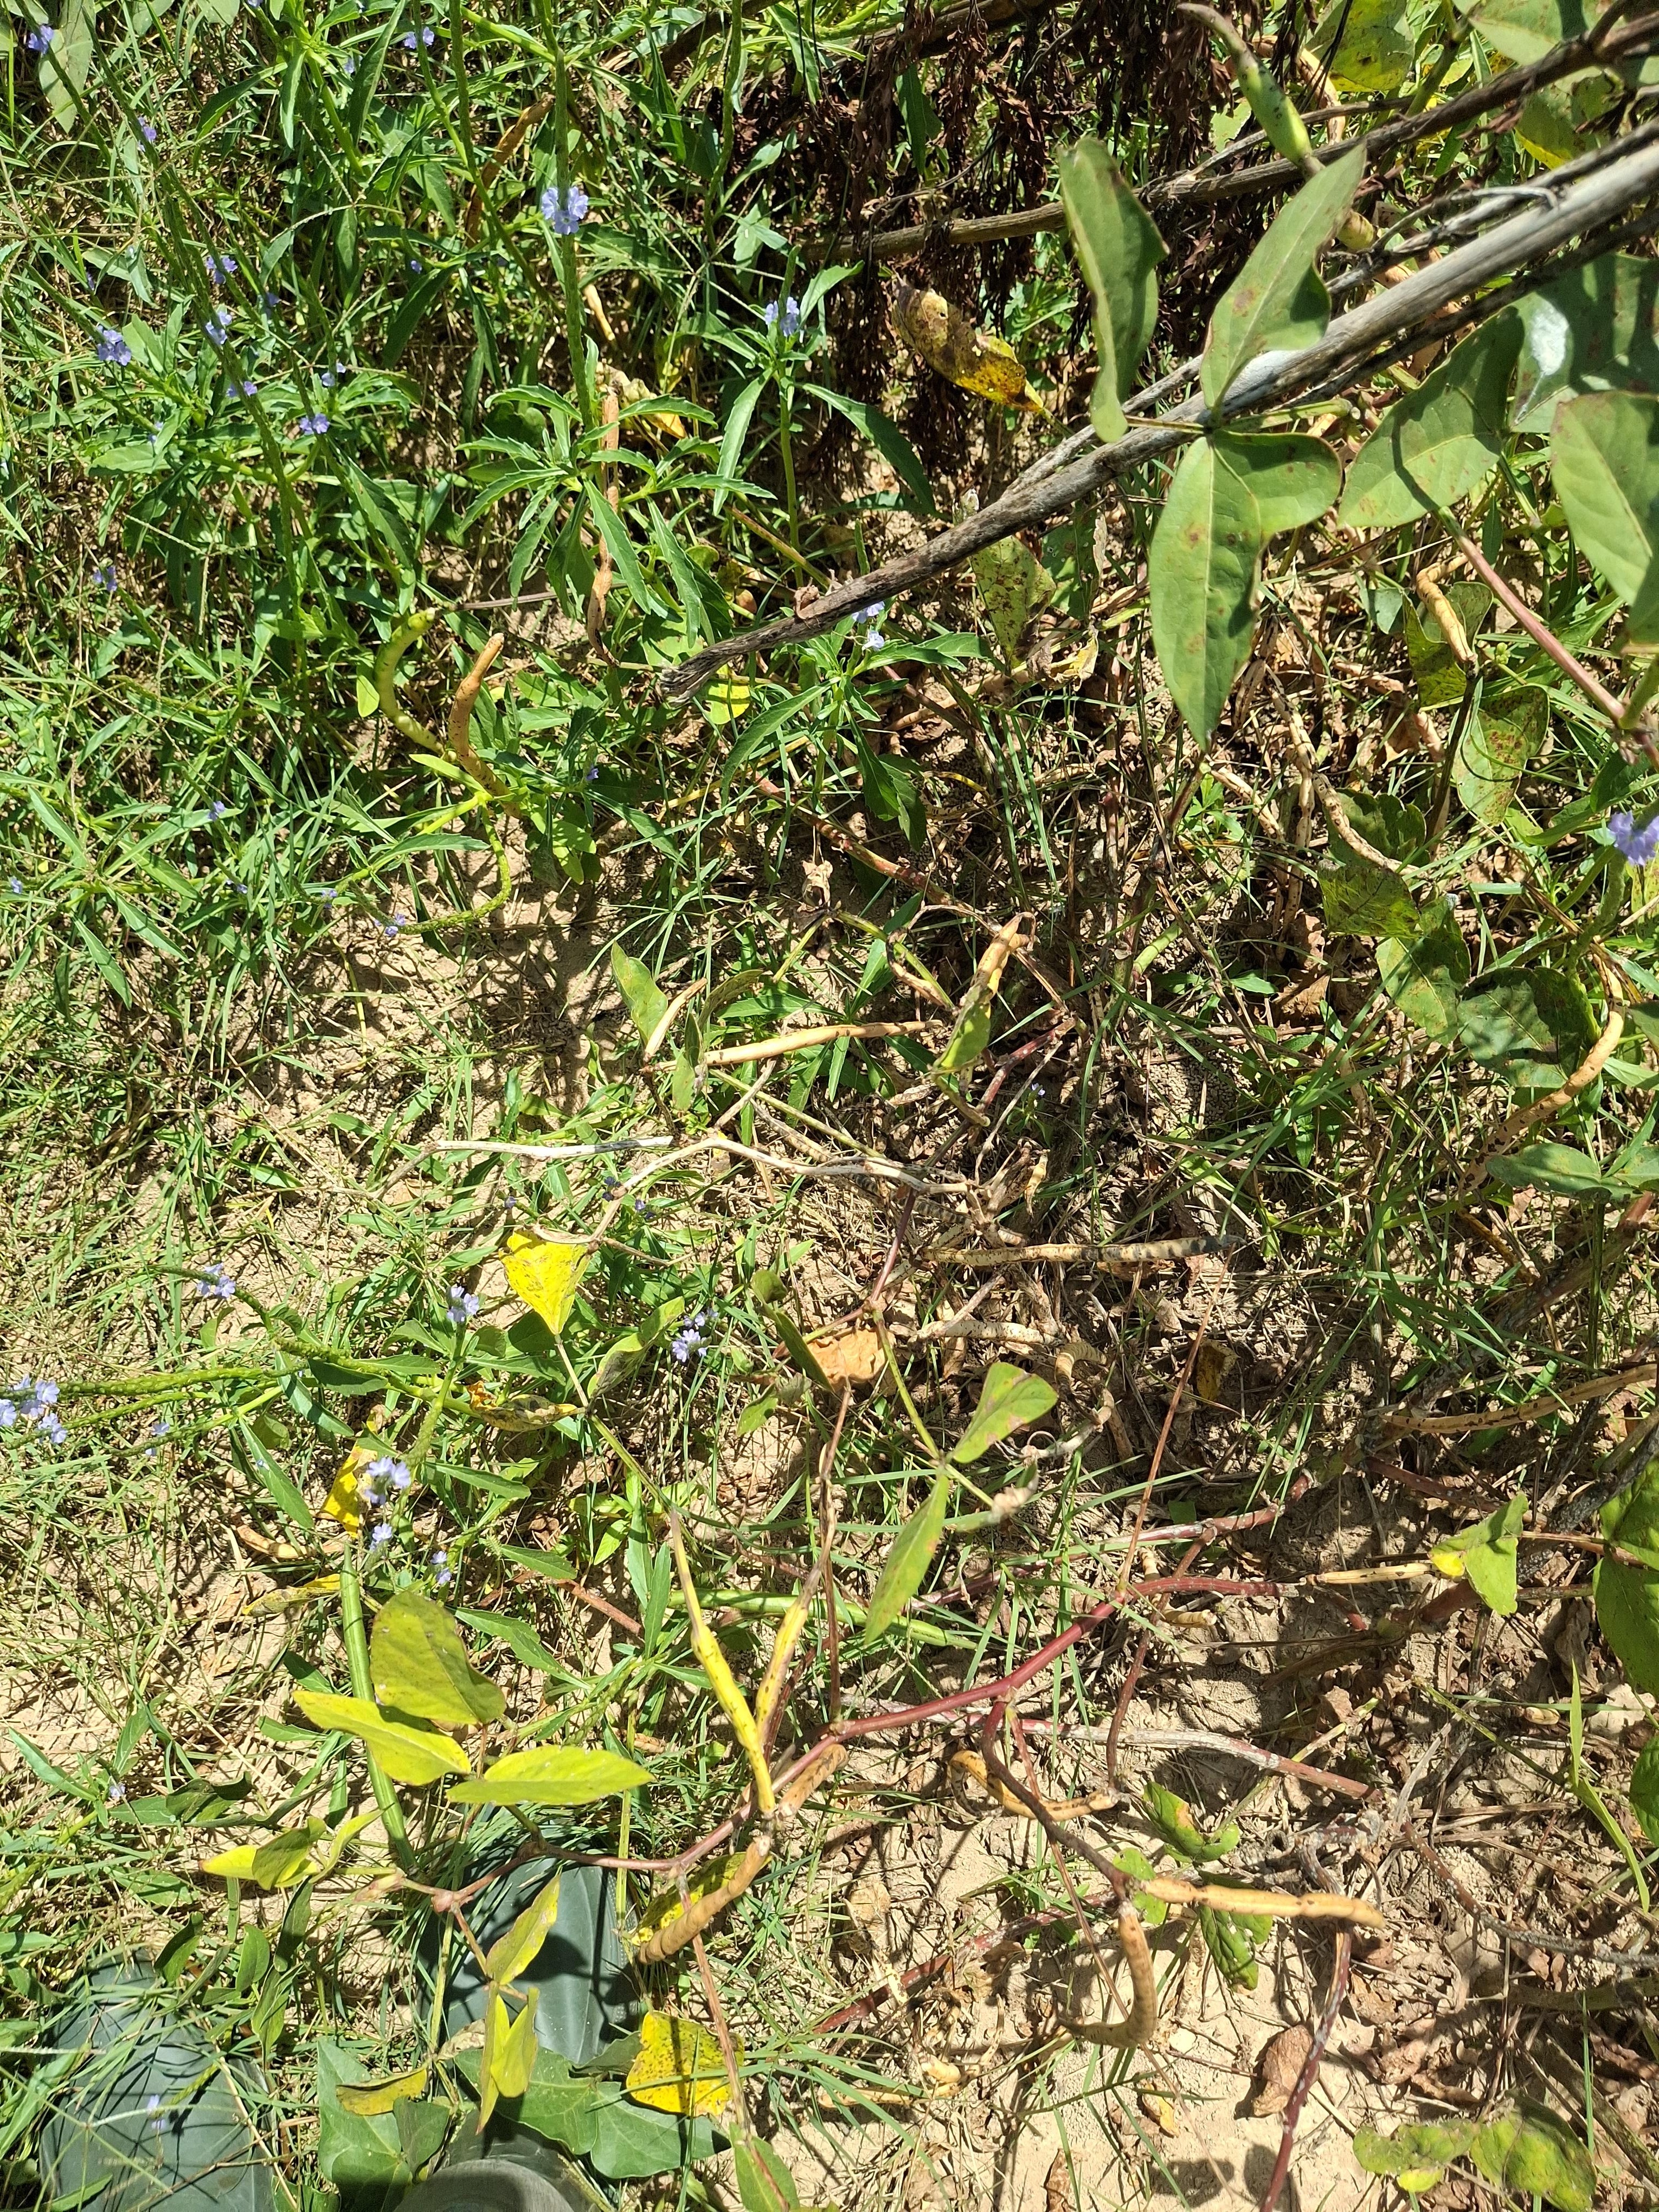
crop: cowpea
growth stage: maturity
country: Nigeria
